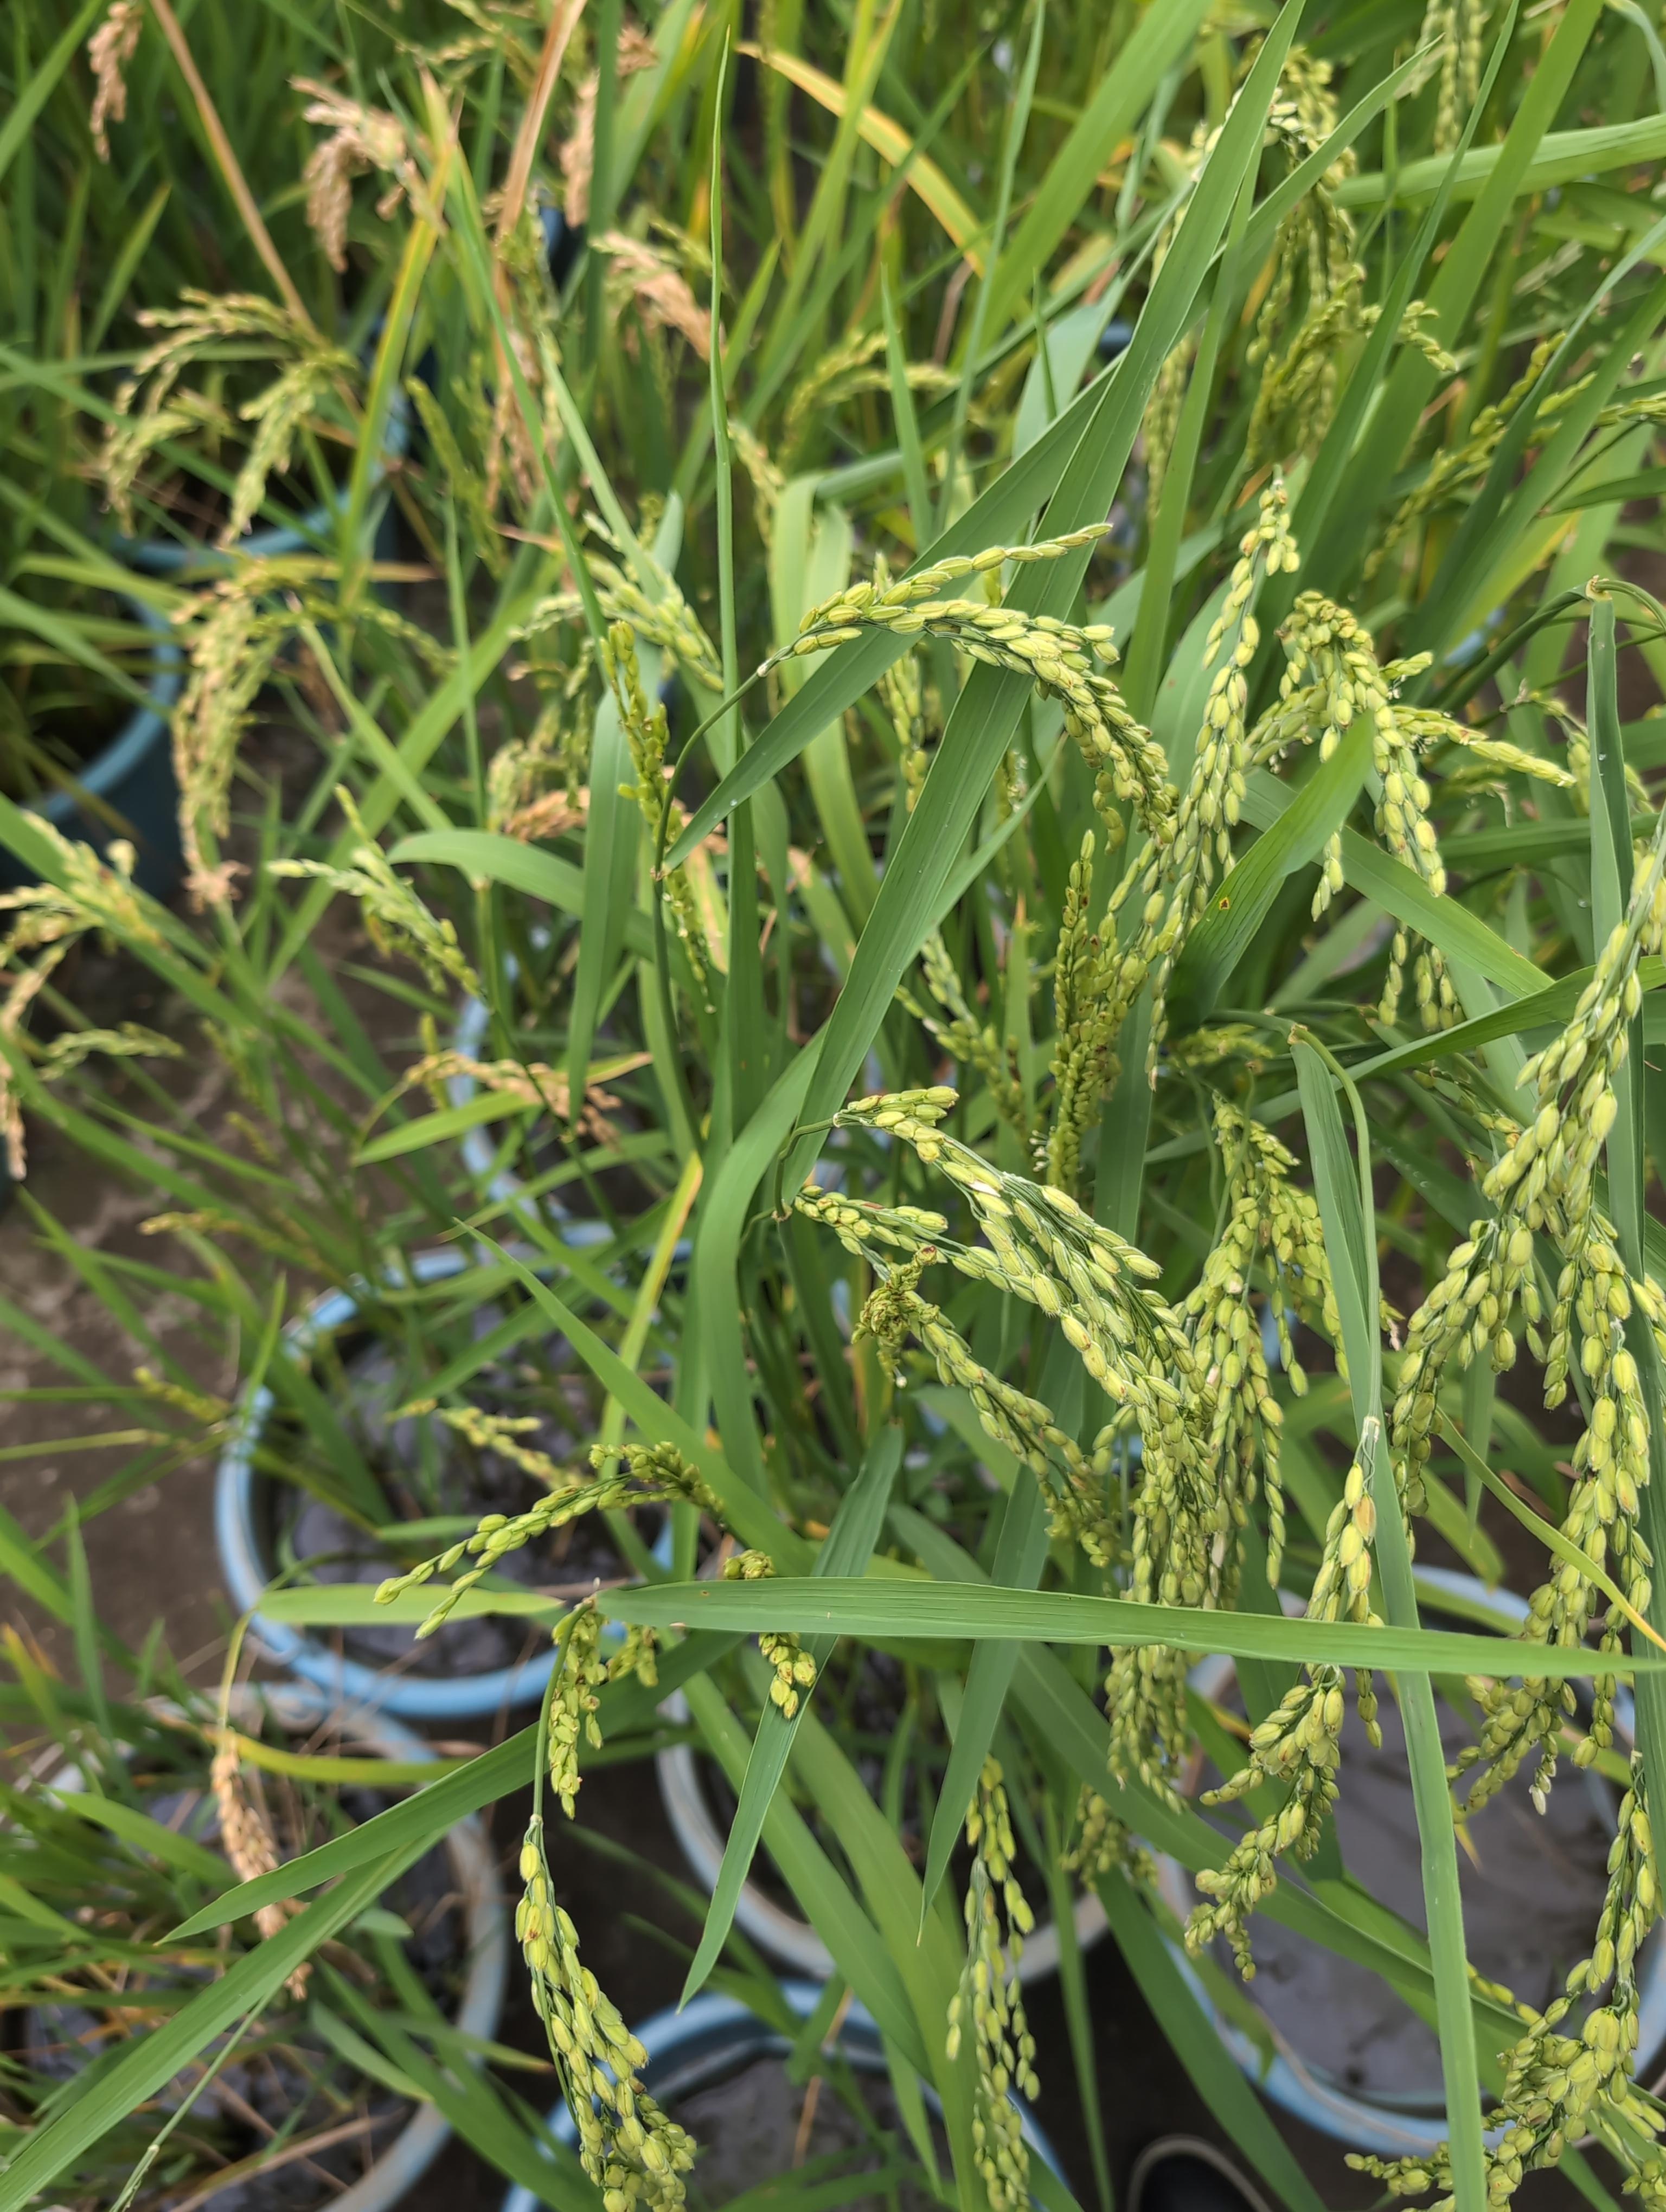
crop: rice
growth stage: stage dough
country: Côte d'Ivoire
